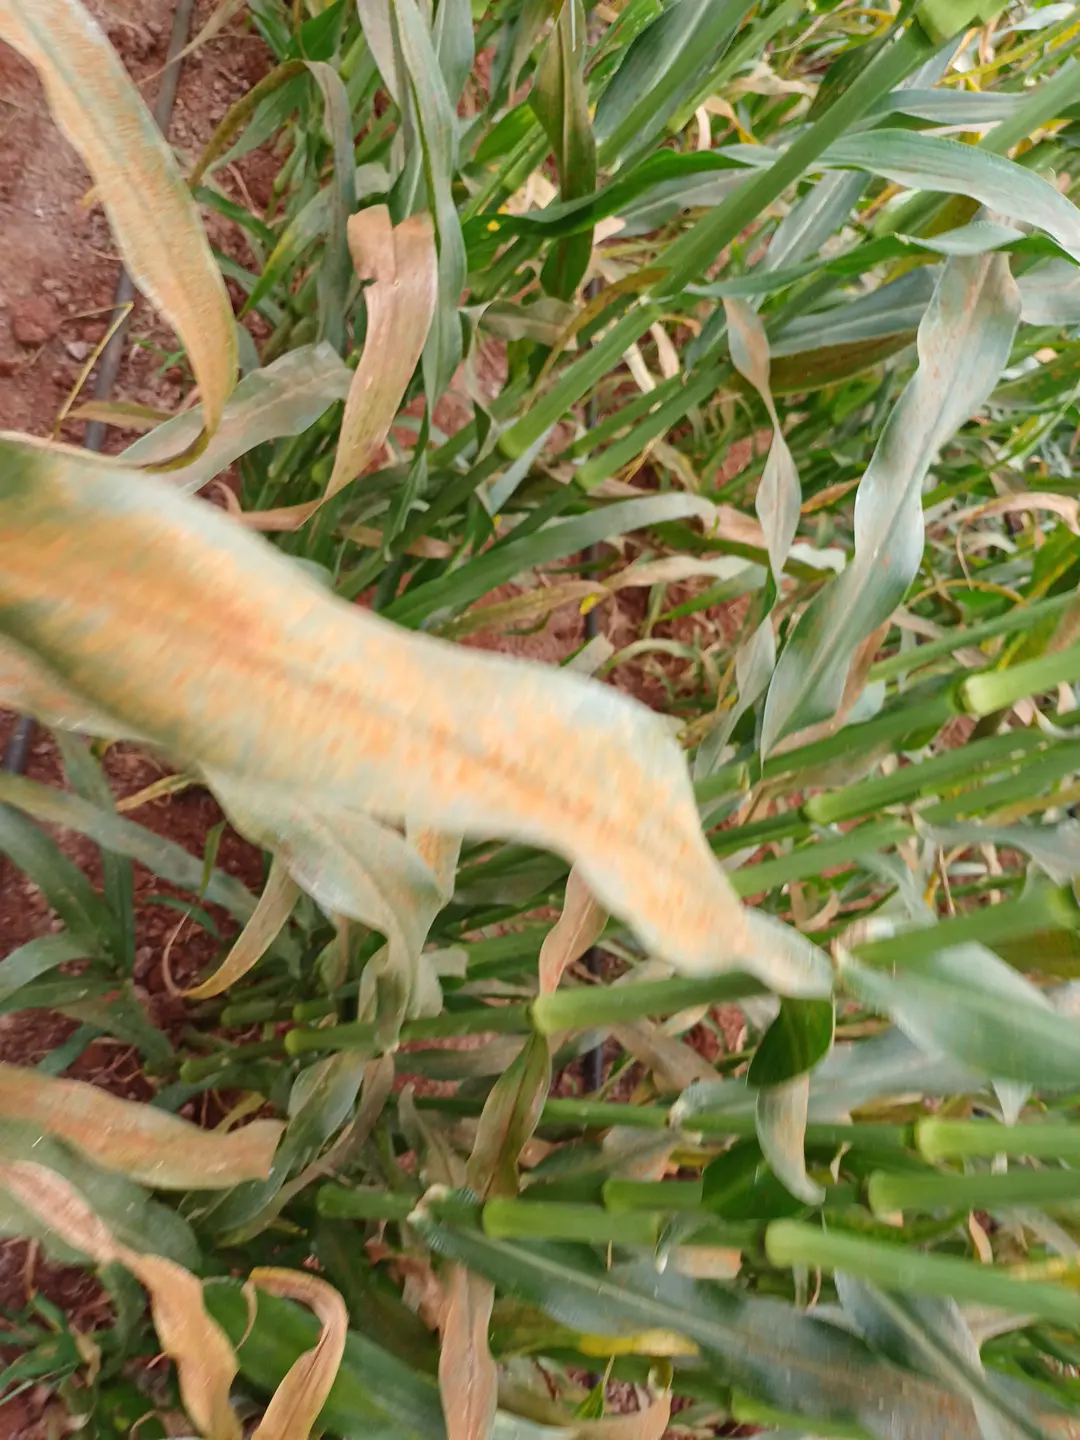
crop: pearl millet
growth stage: filling grain
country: Kenya
